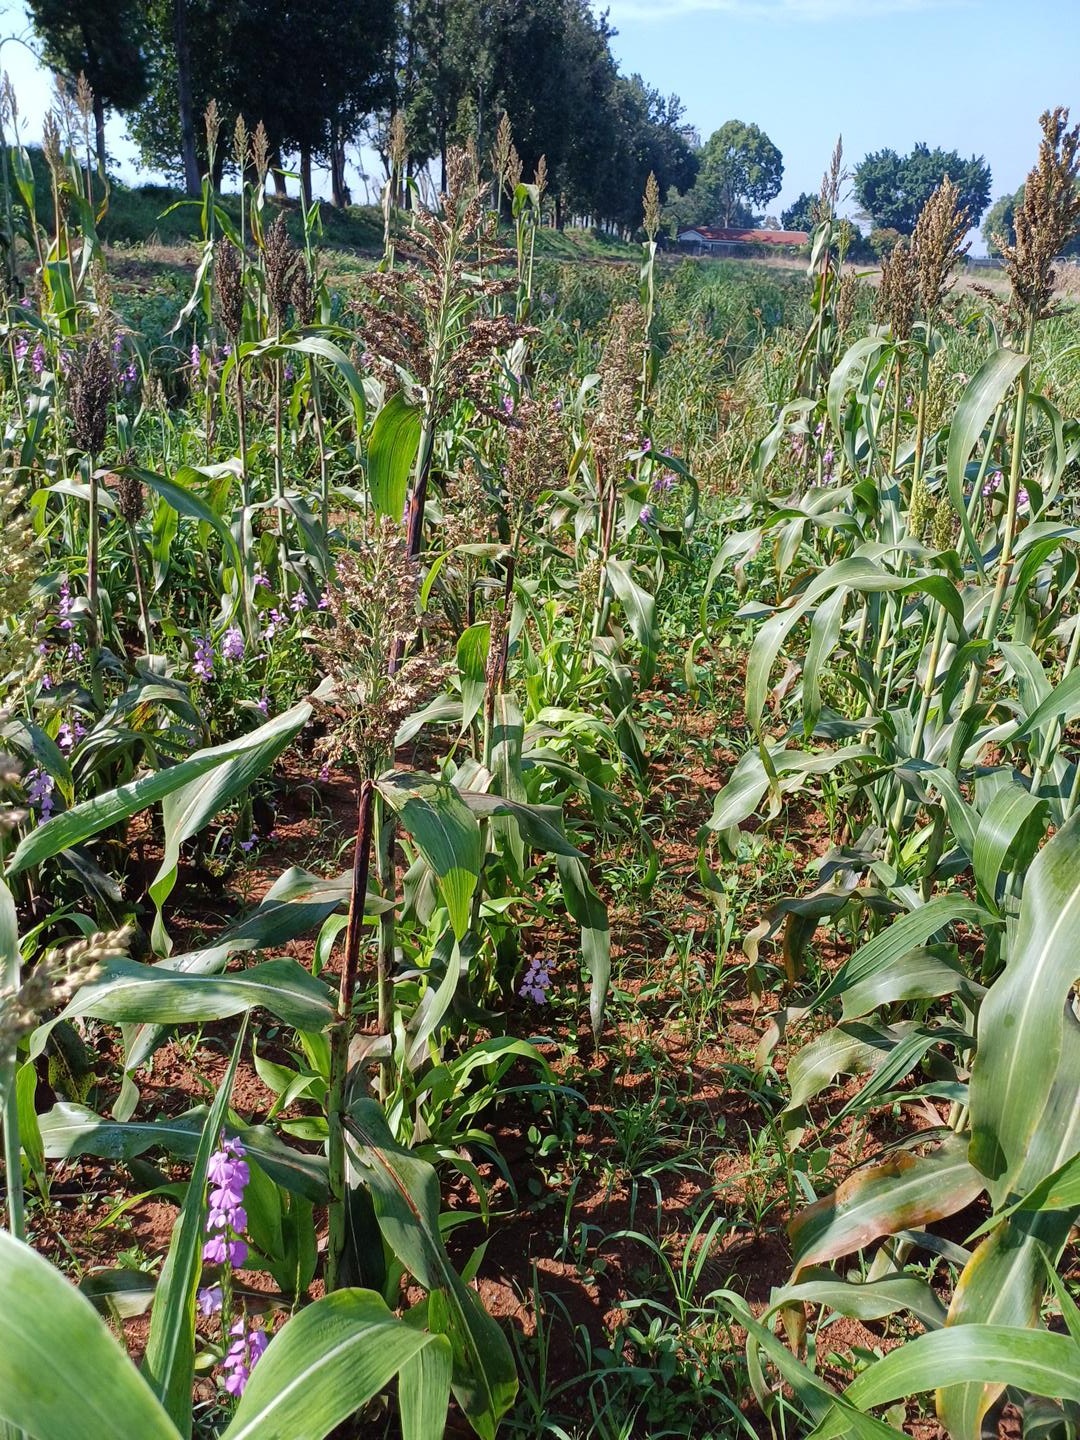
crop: sorghum
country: Kenya
